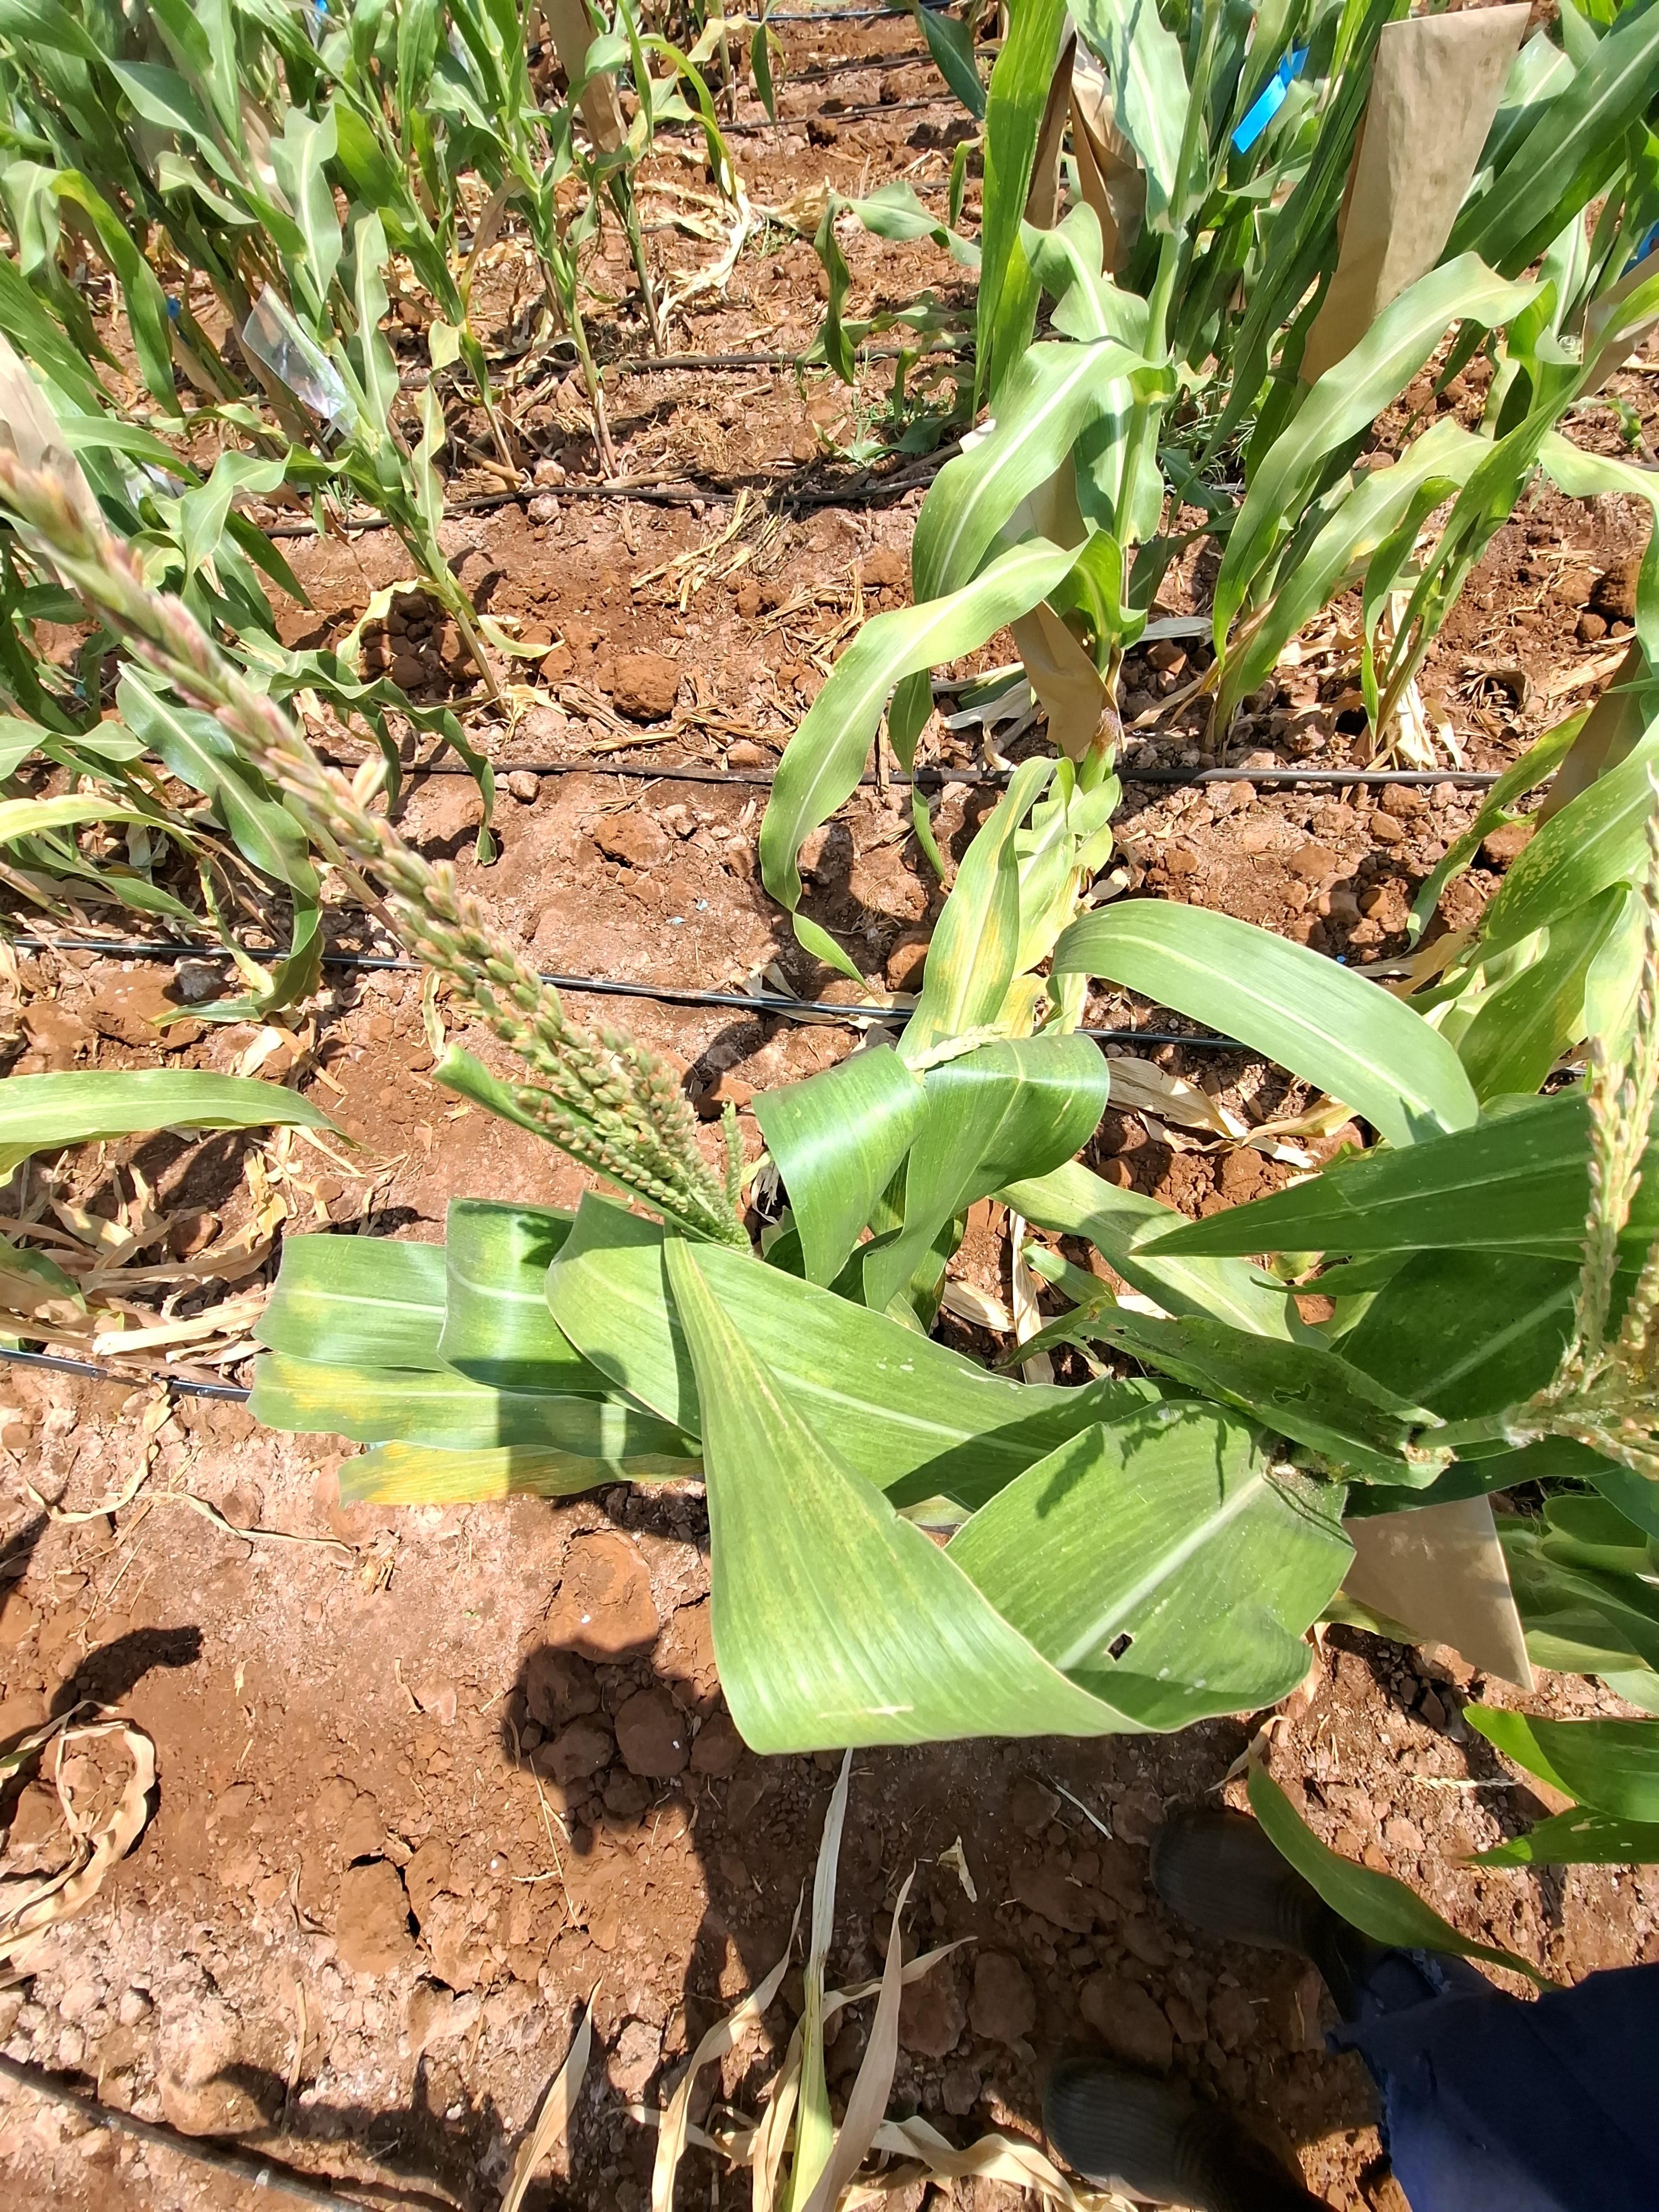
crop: maize
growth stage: flowering
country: Kenya
